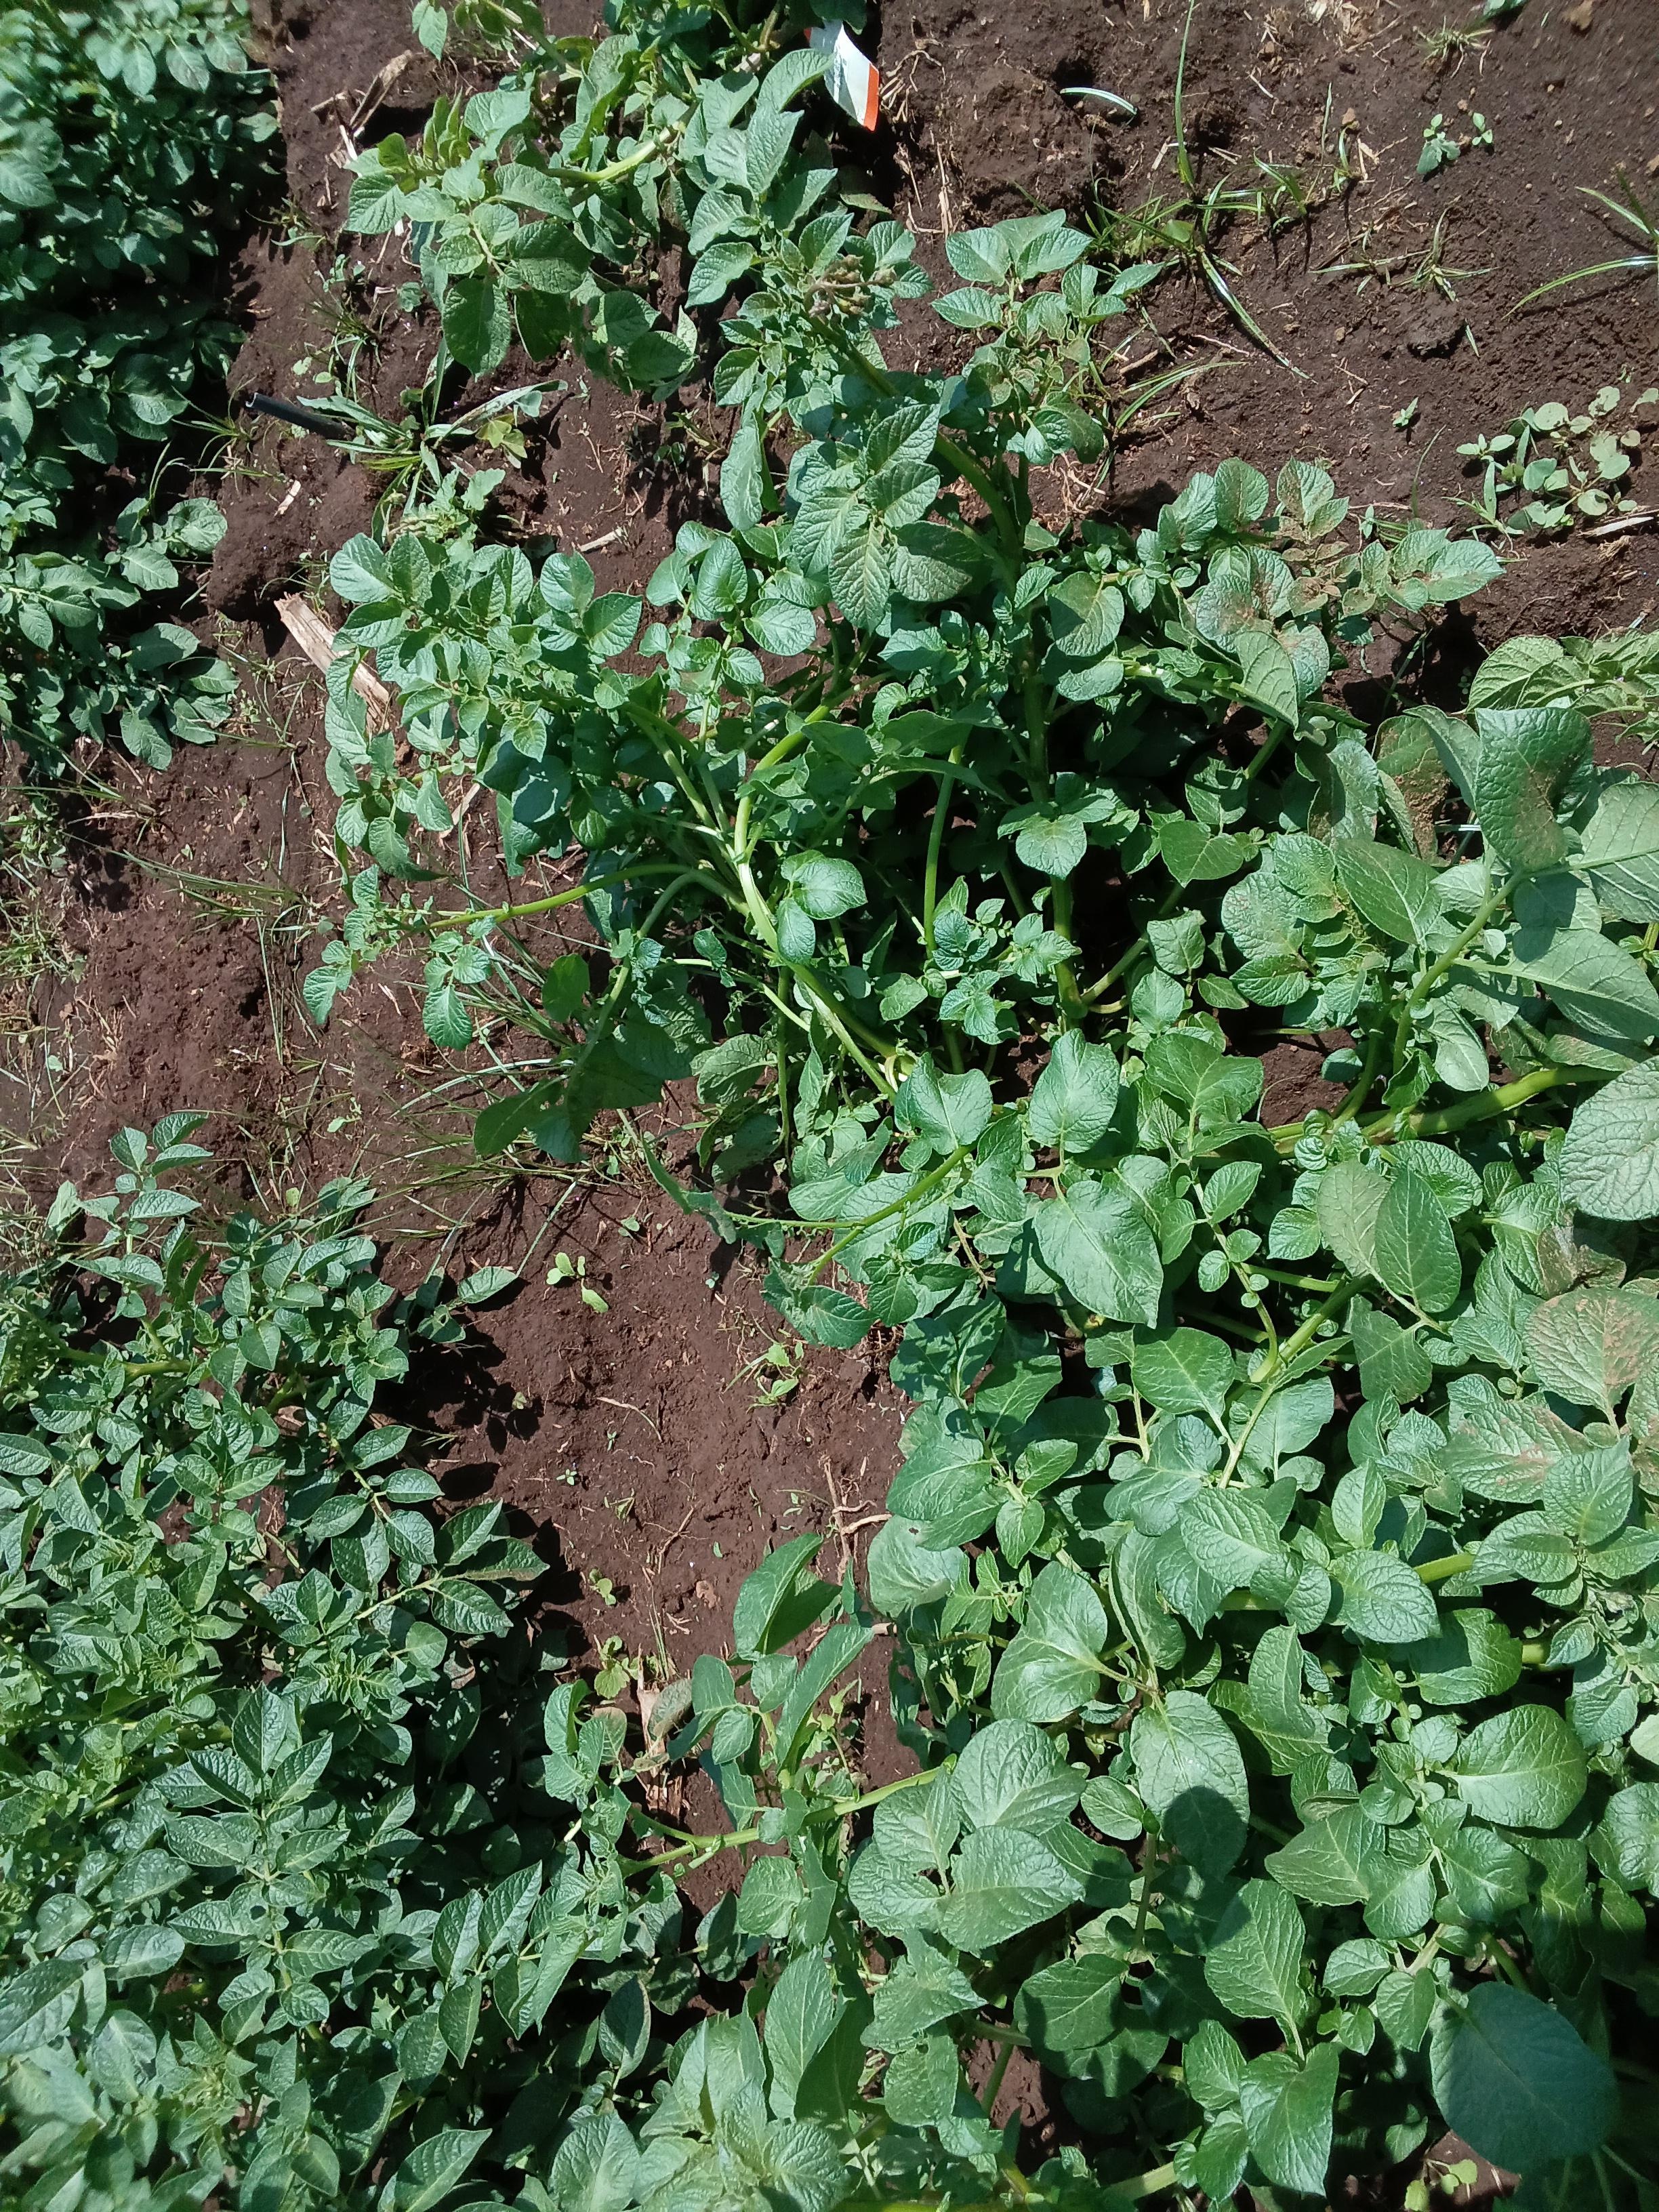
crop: potato
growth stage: vegetative
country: Kenya
